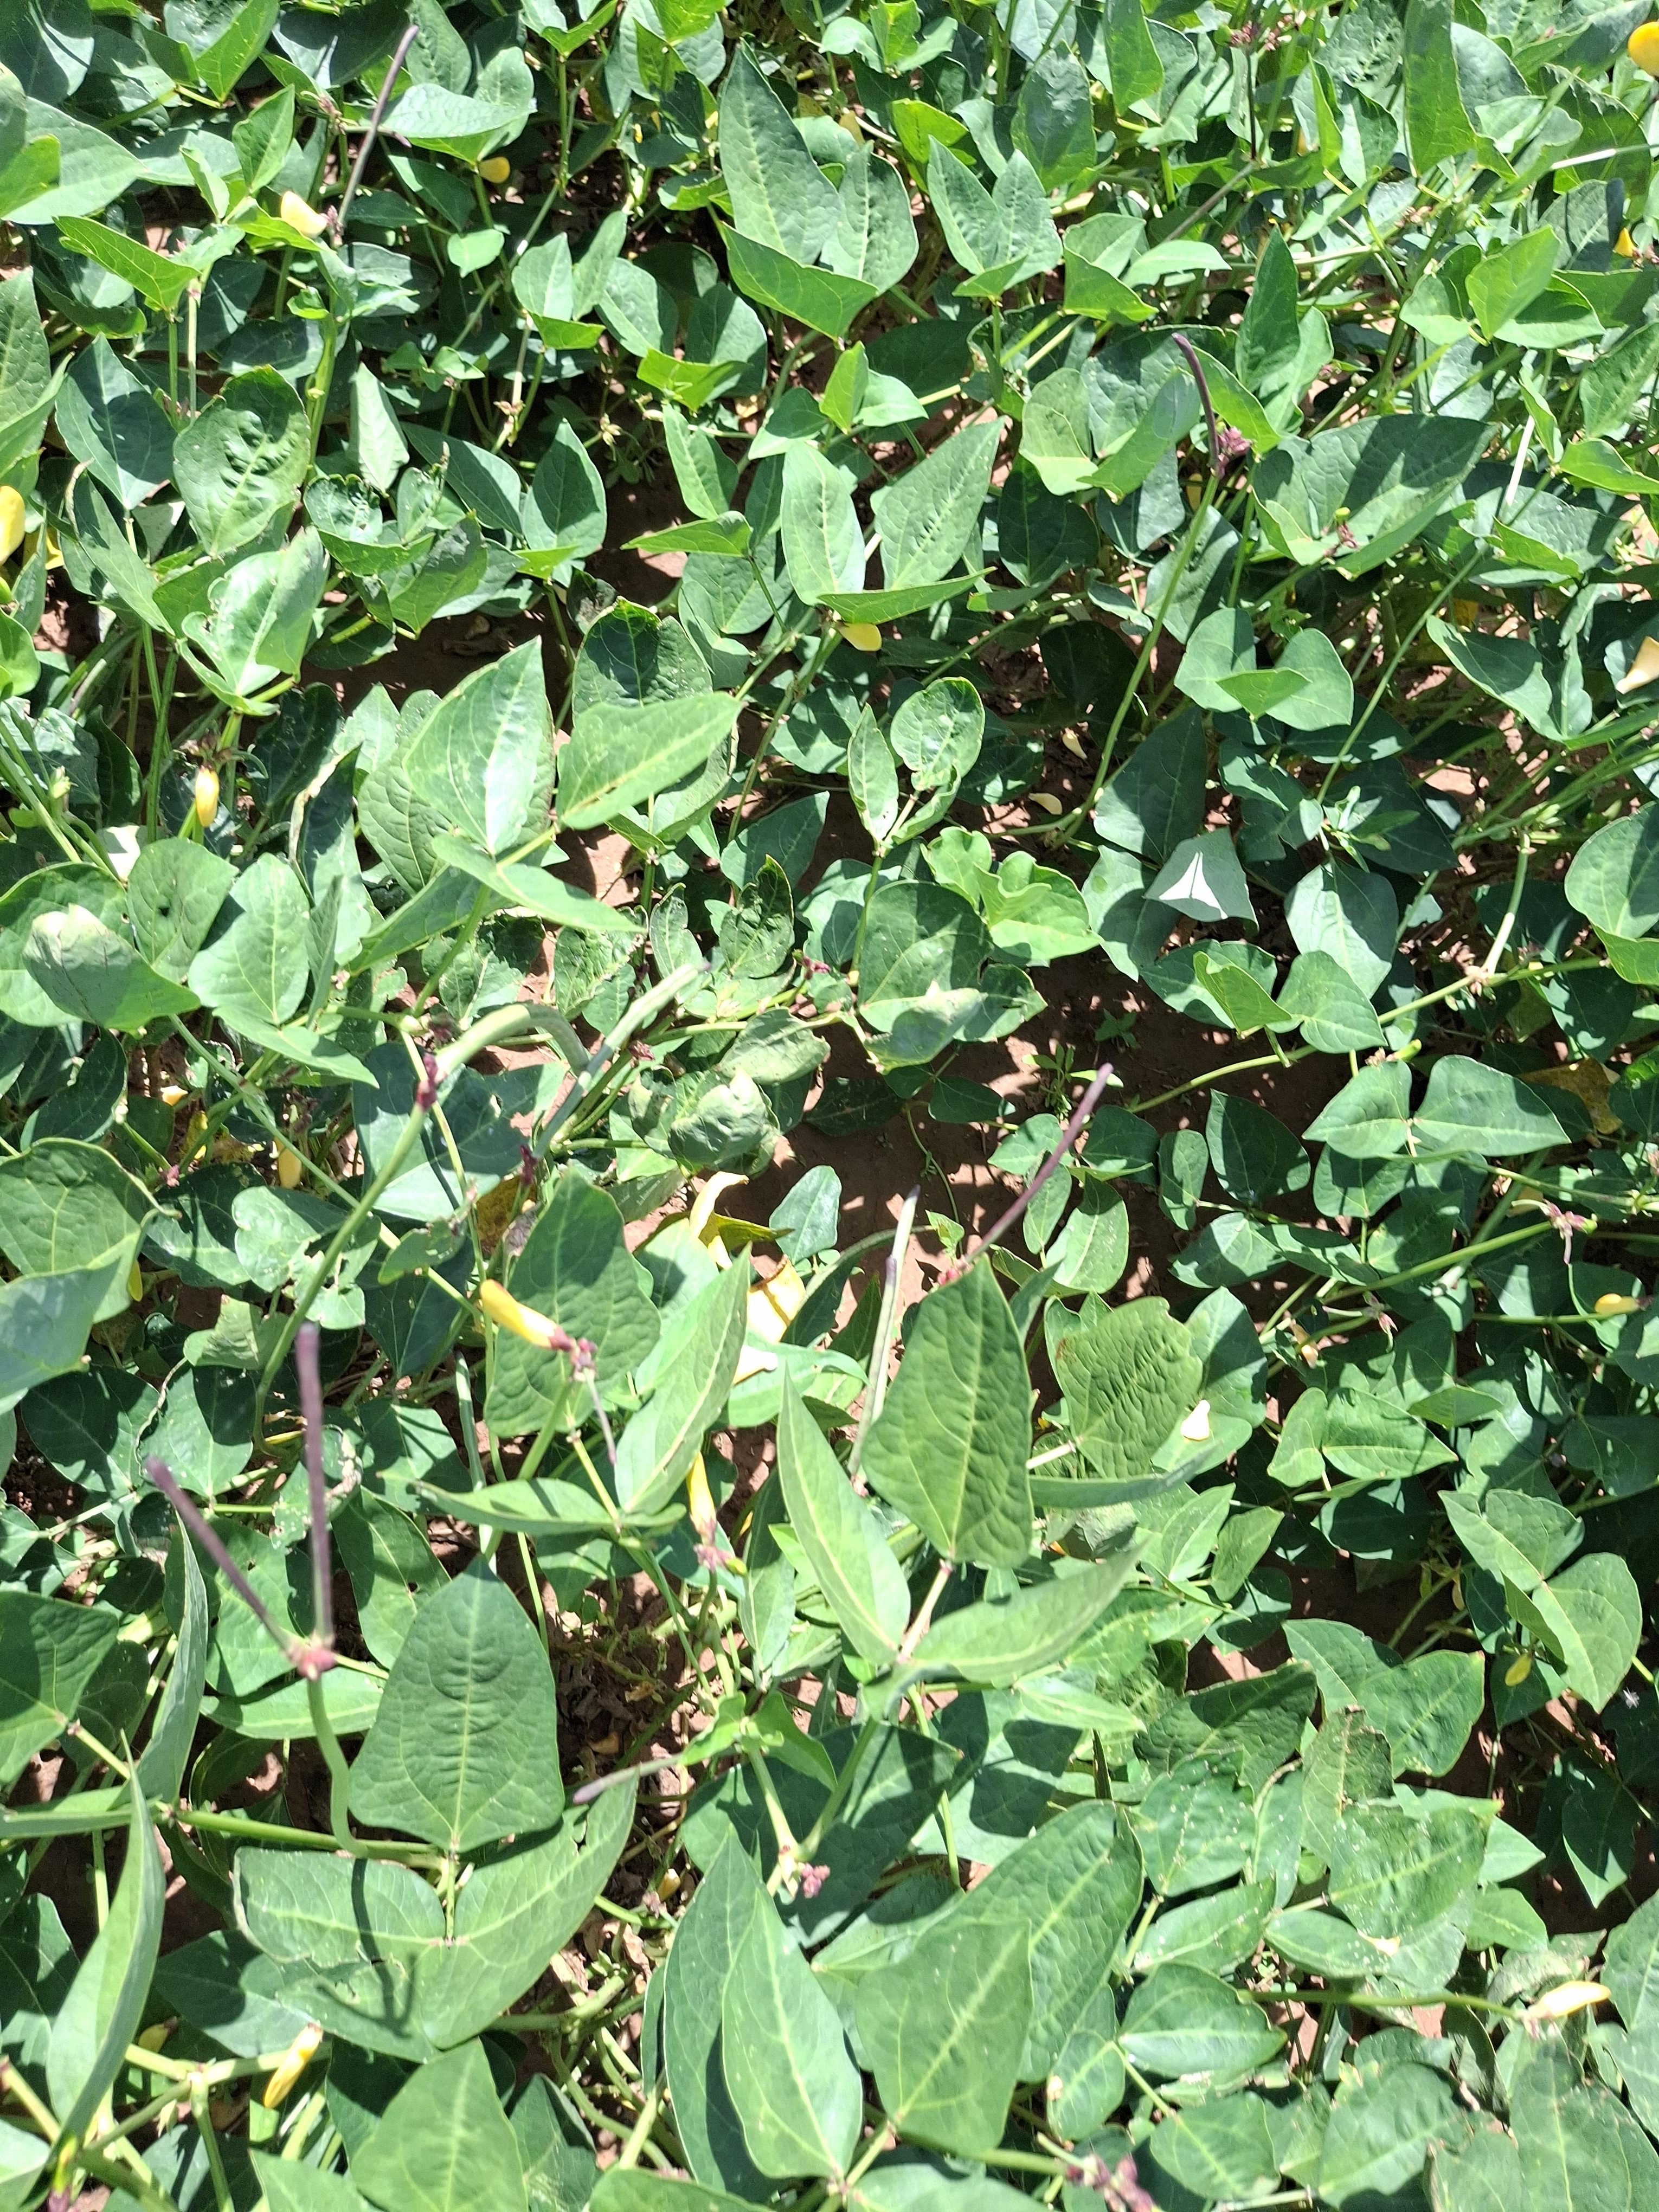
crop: cowpea
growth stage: development pod
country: Nigeria
